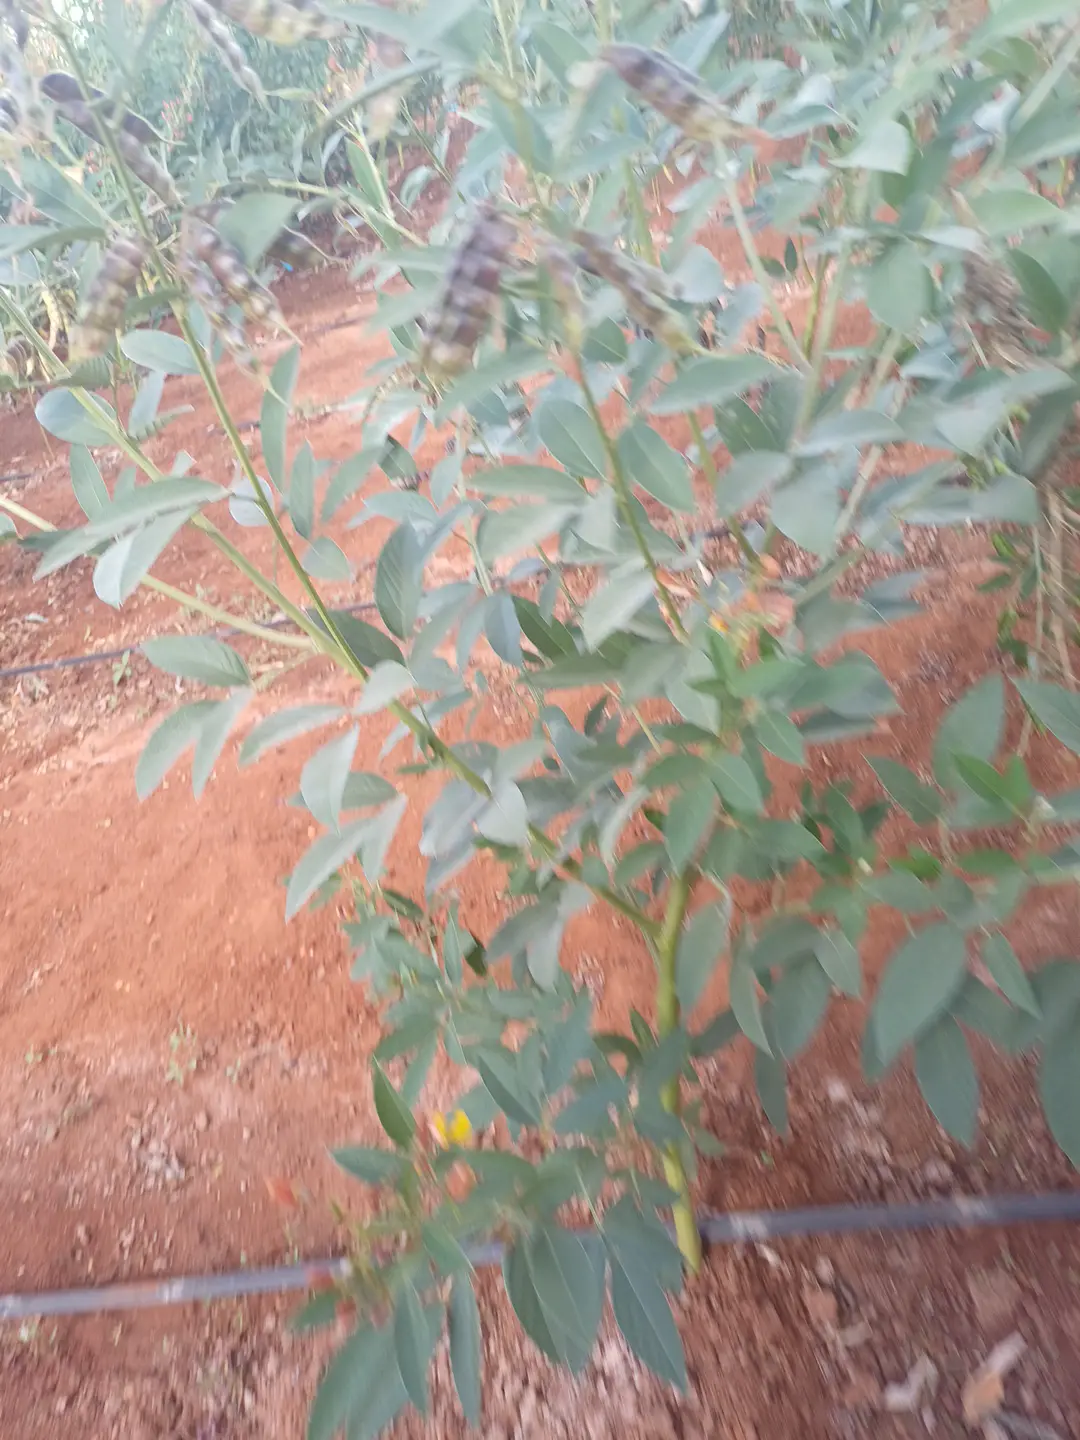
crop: pigeonpea
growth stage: development pod
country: Kenya
